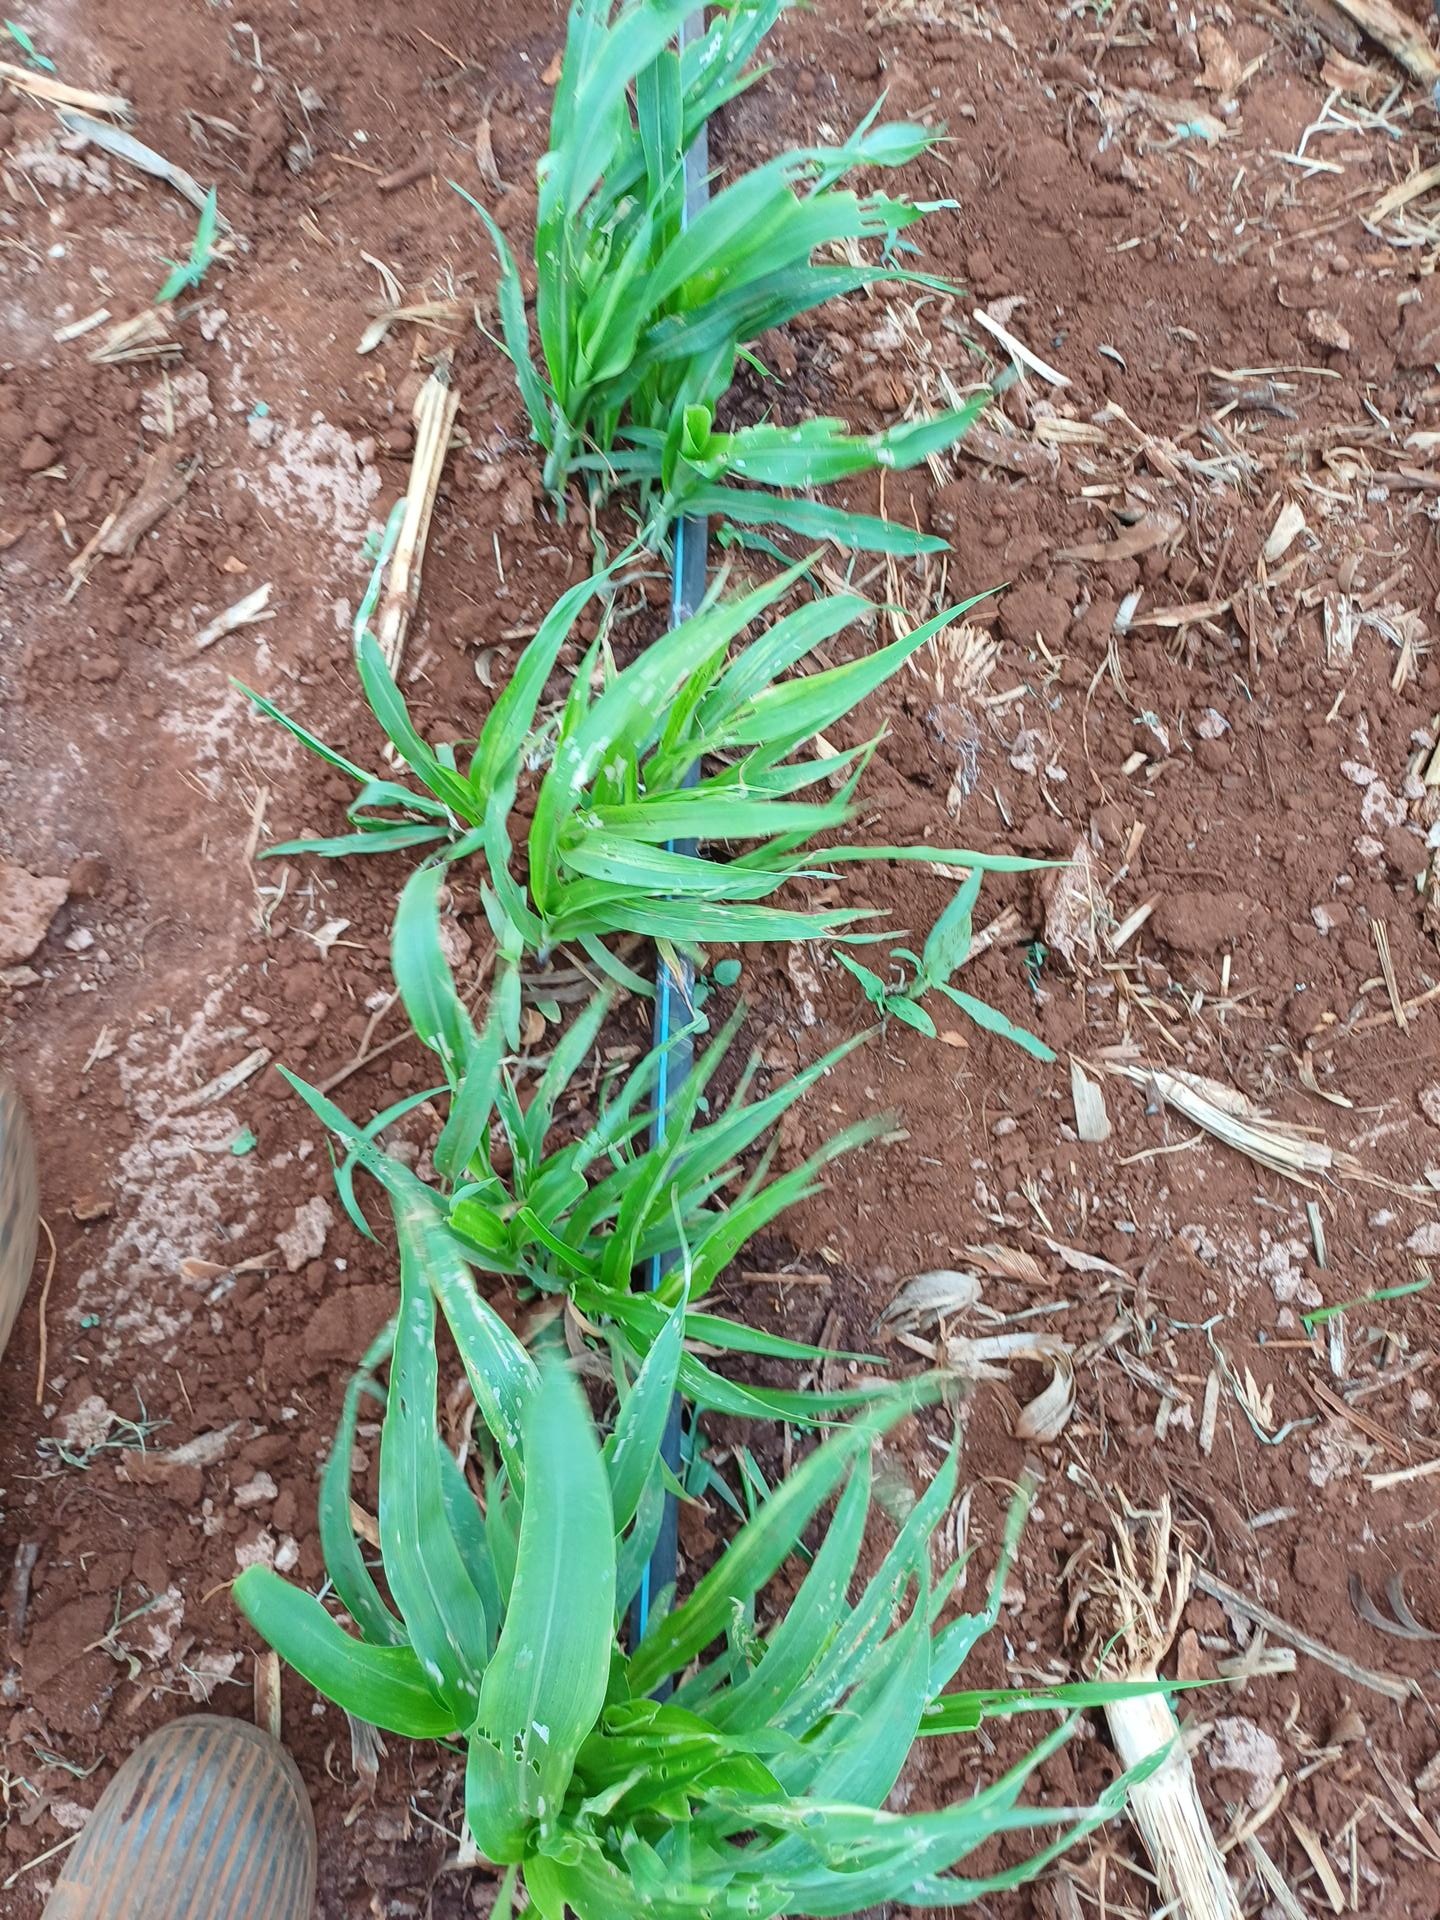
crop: sorghum
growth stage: vegetative
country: Kenya
